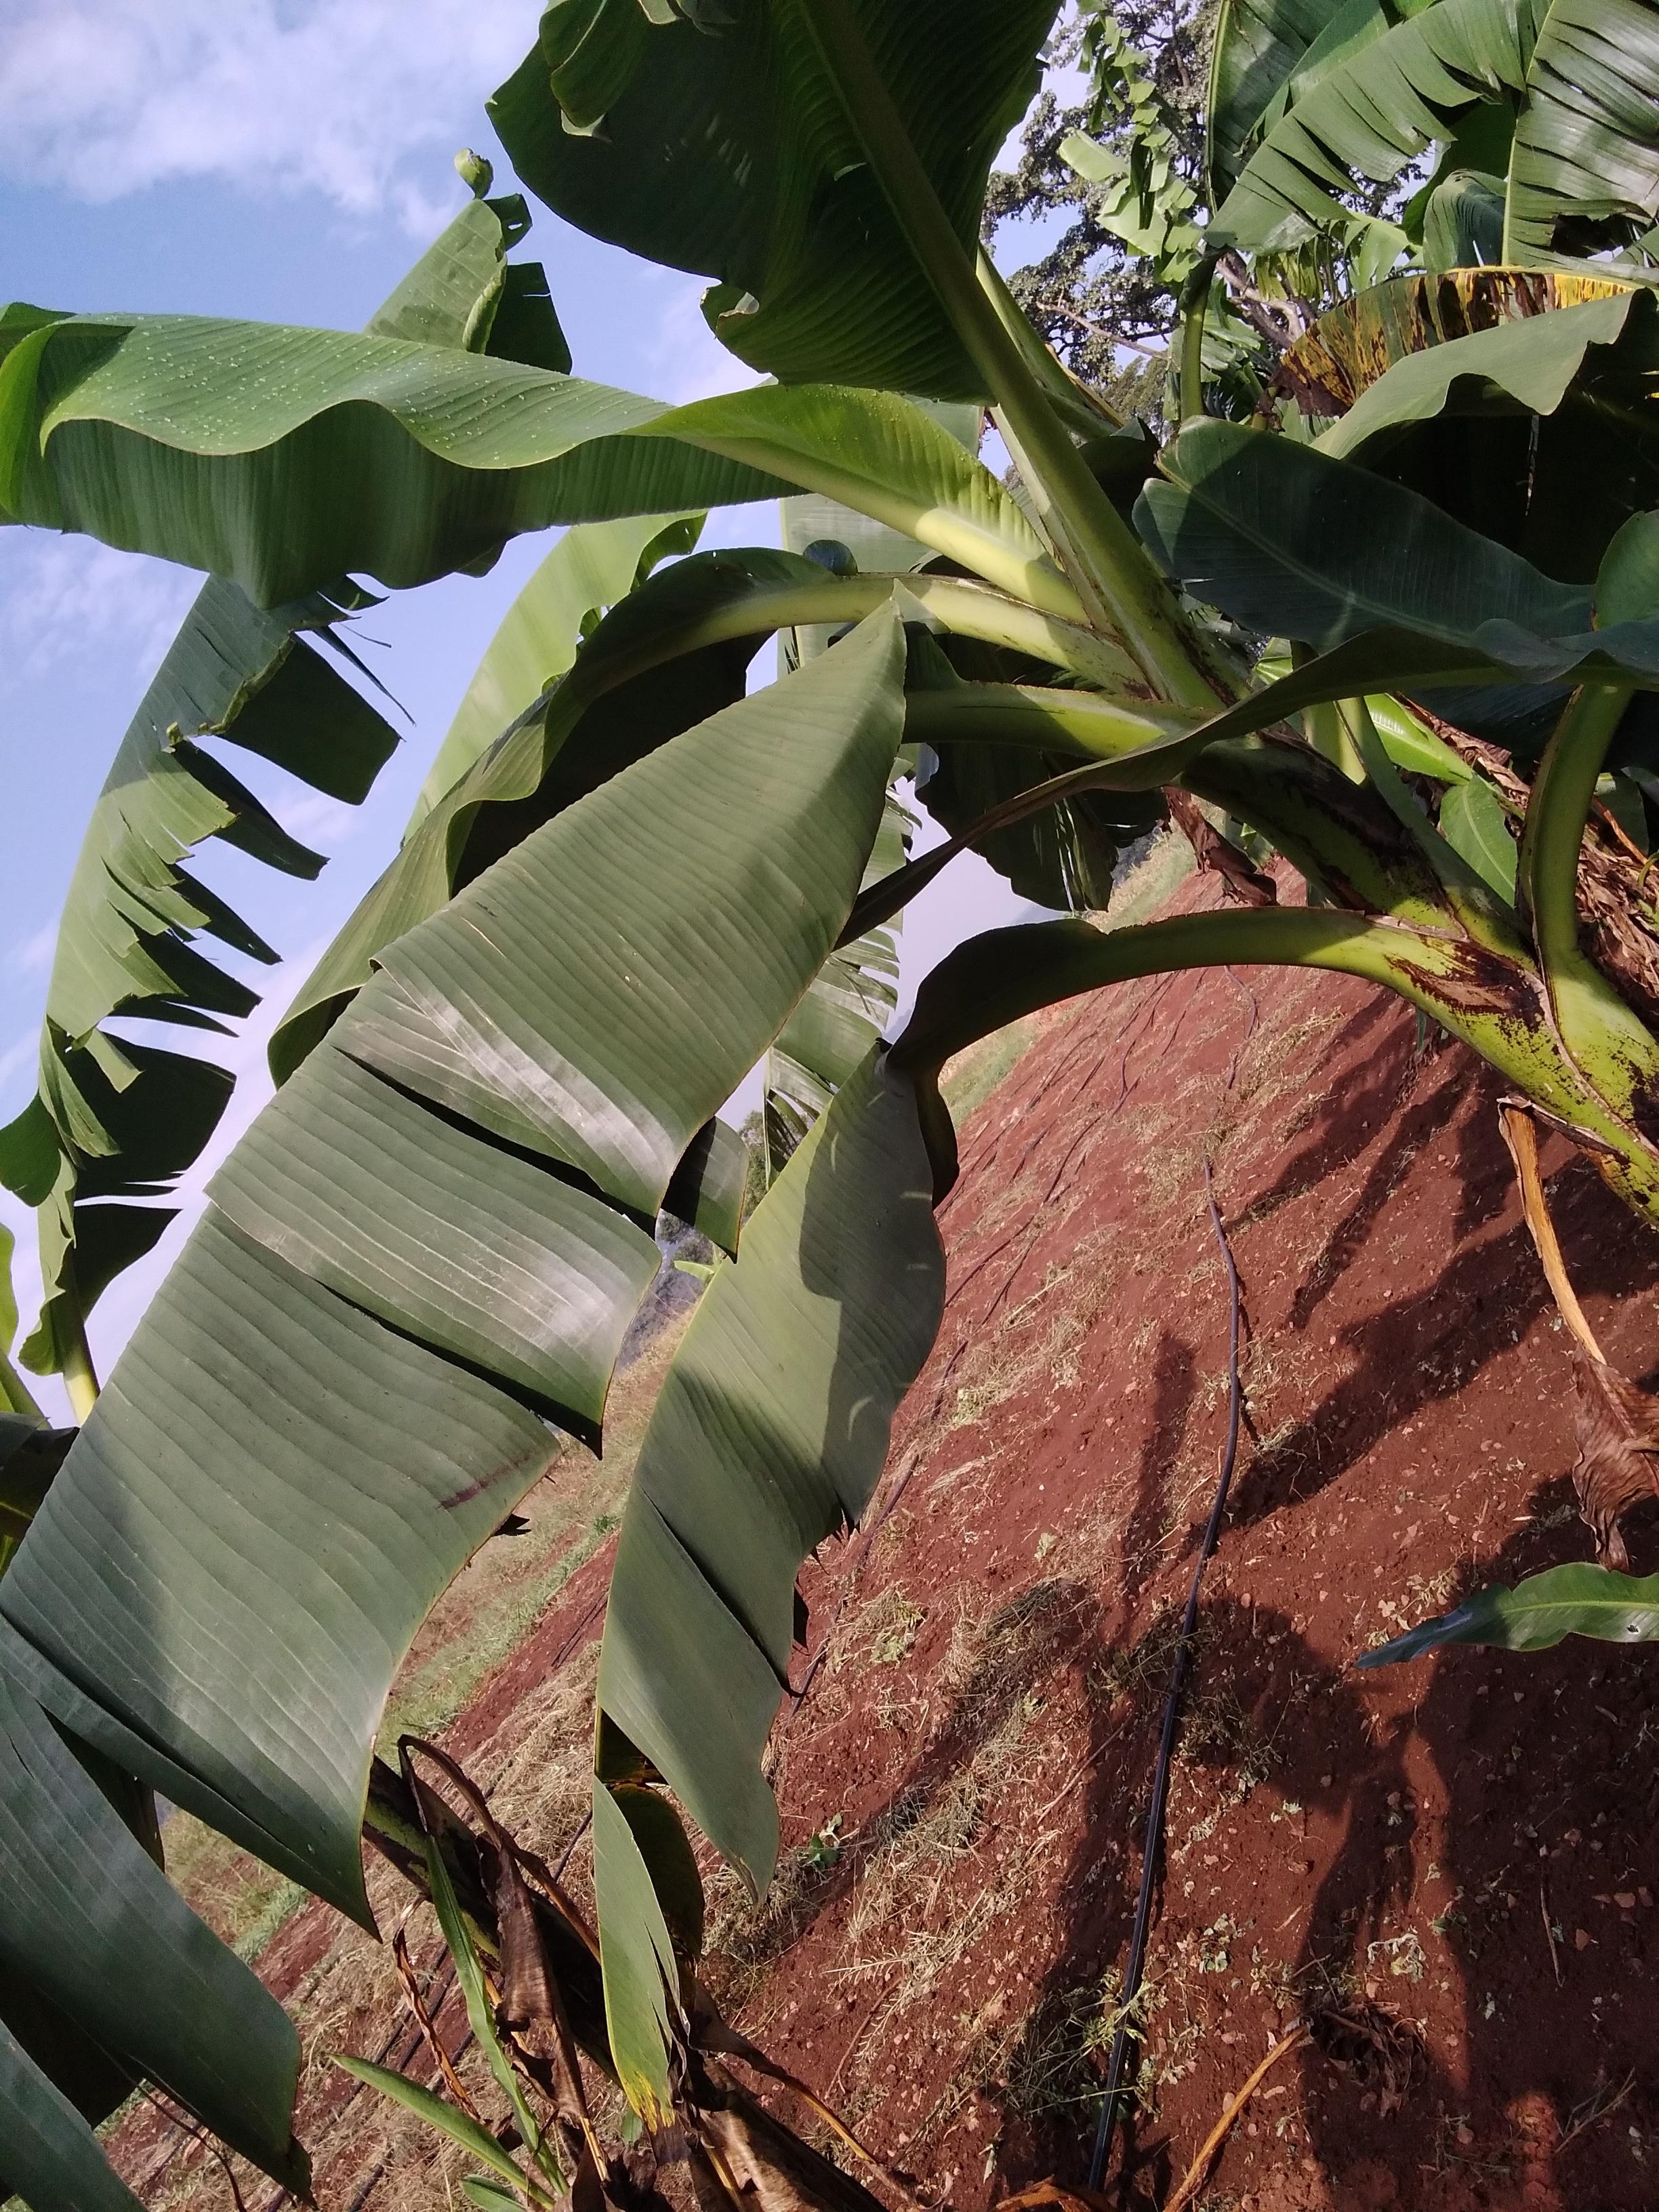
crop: banana
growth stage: vegetative
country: Uganda
